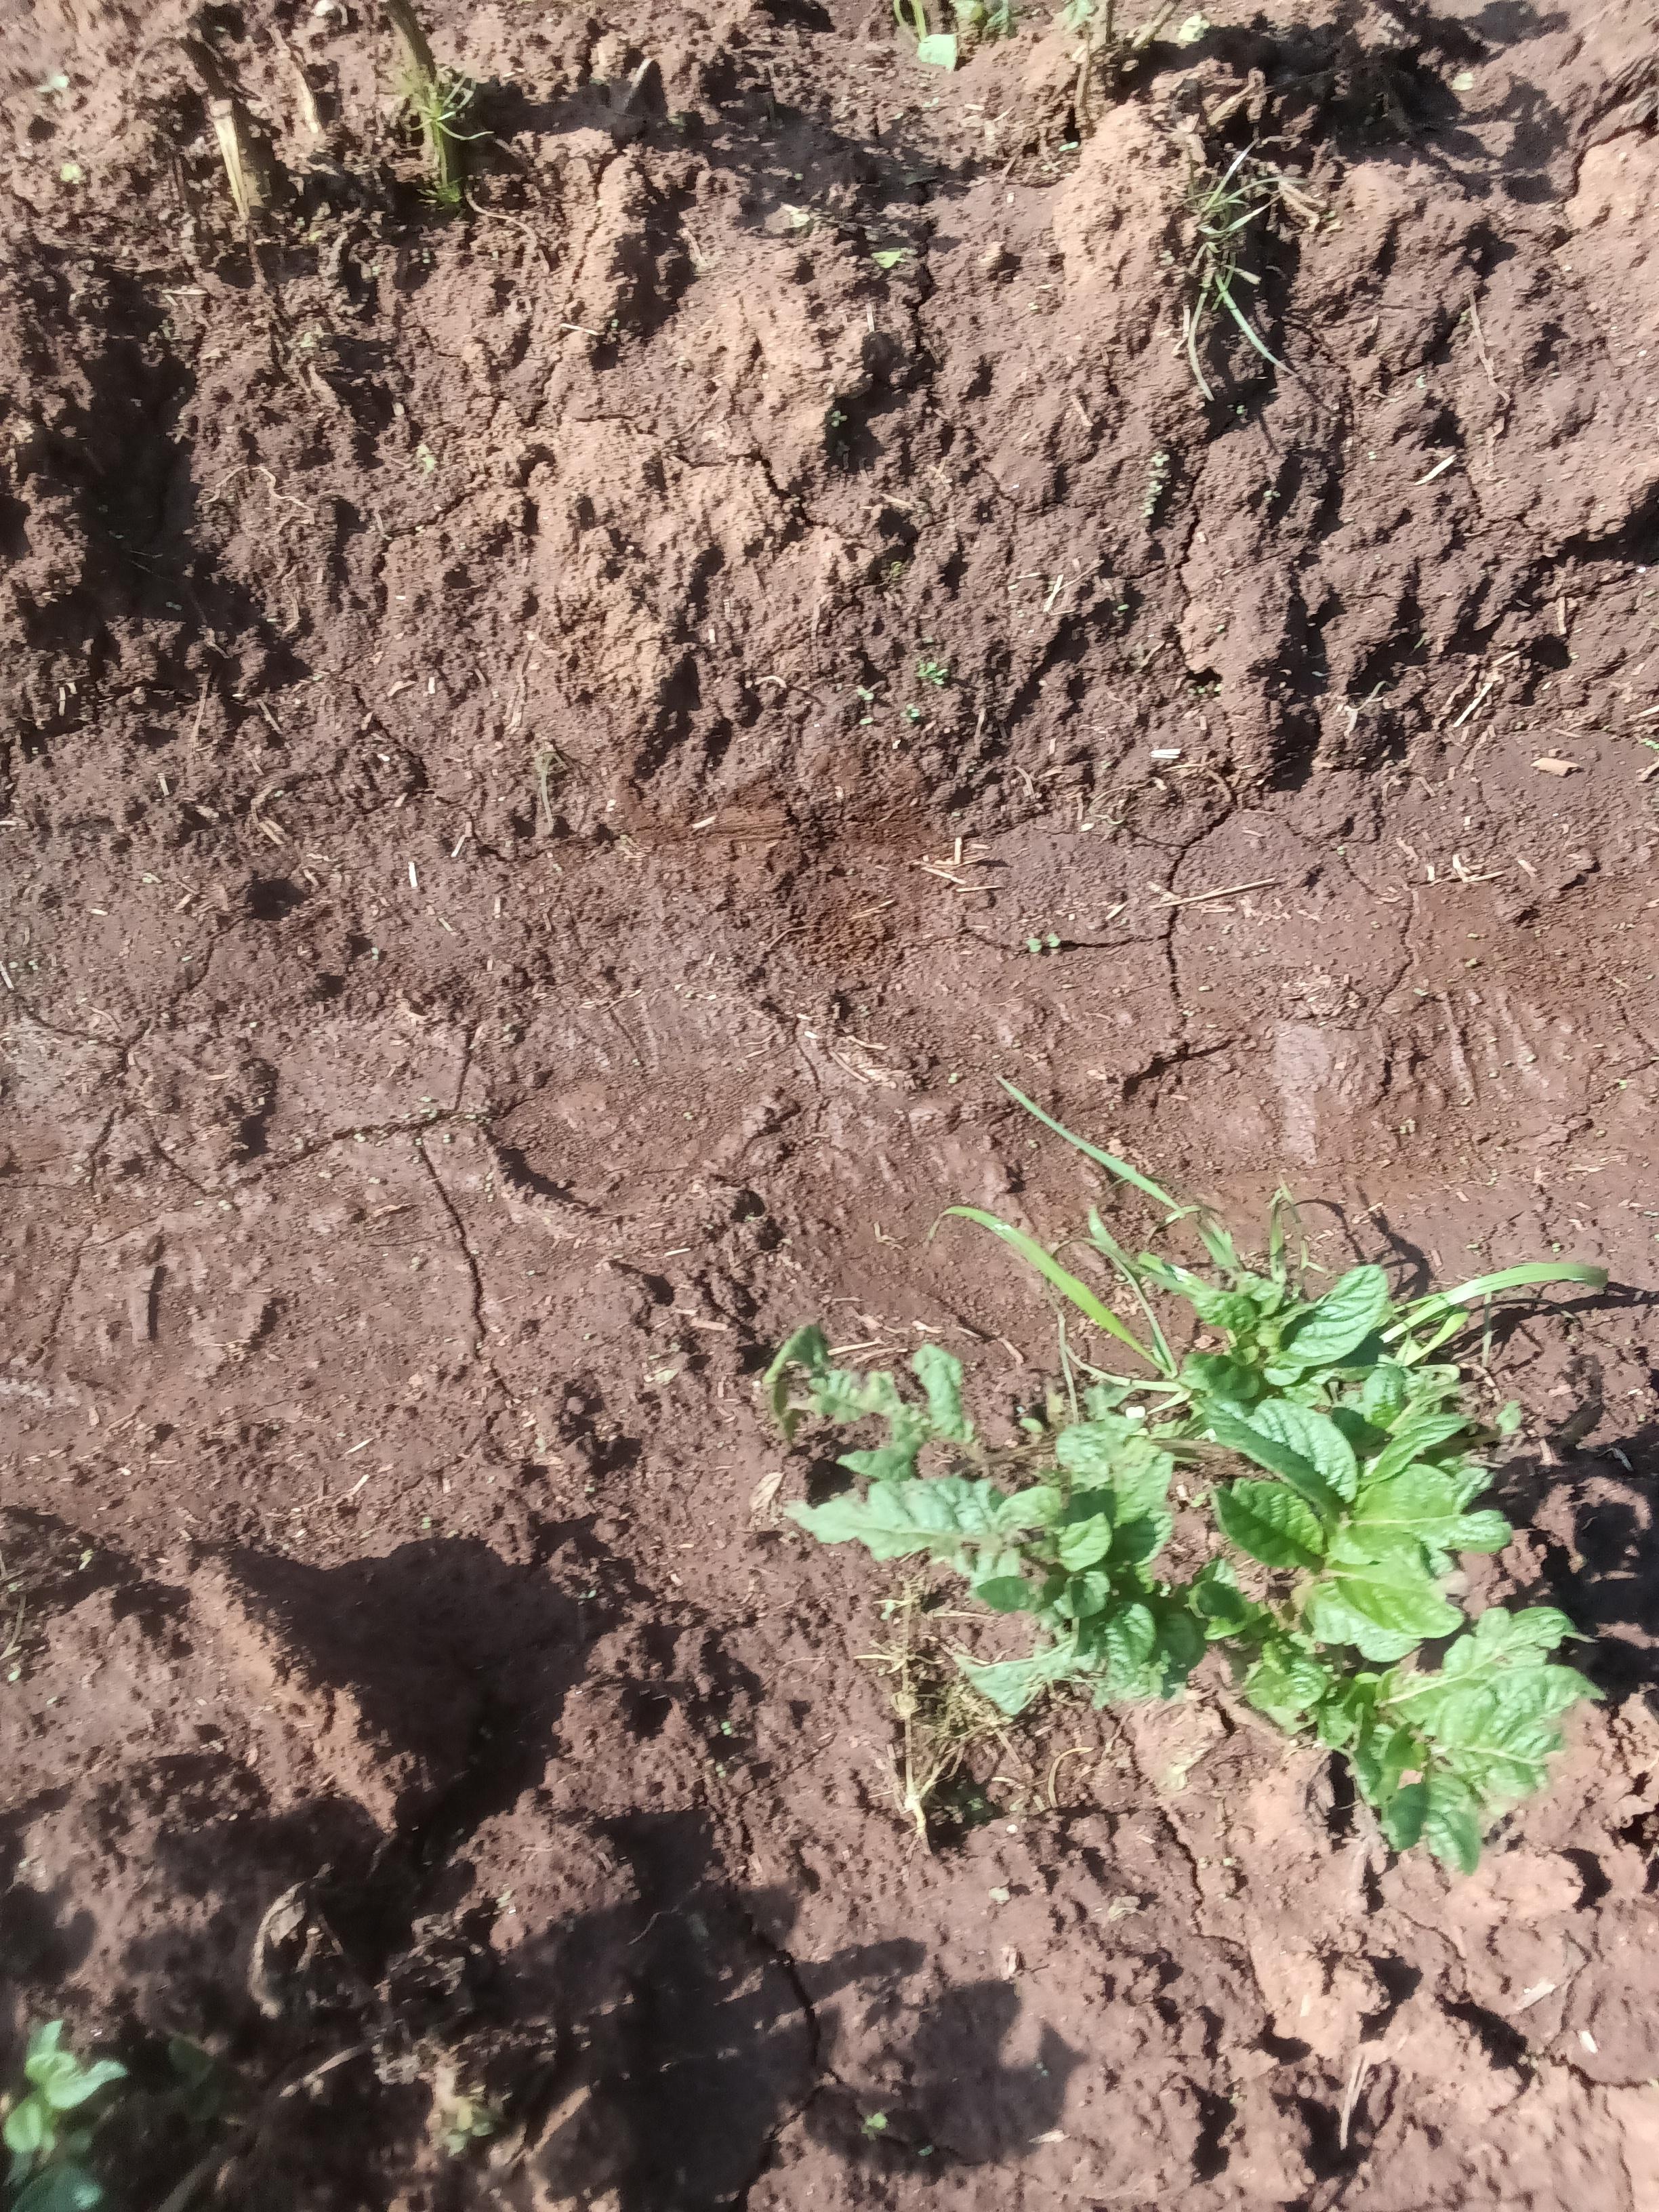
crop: potato
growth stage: vegetative
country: Kenya
